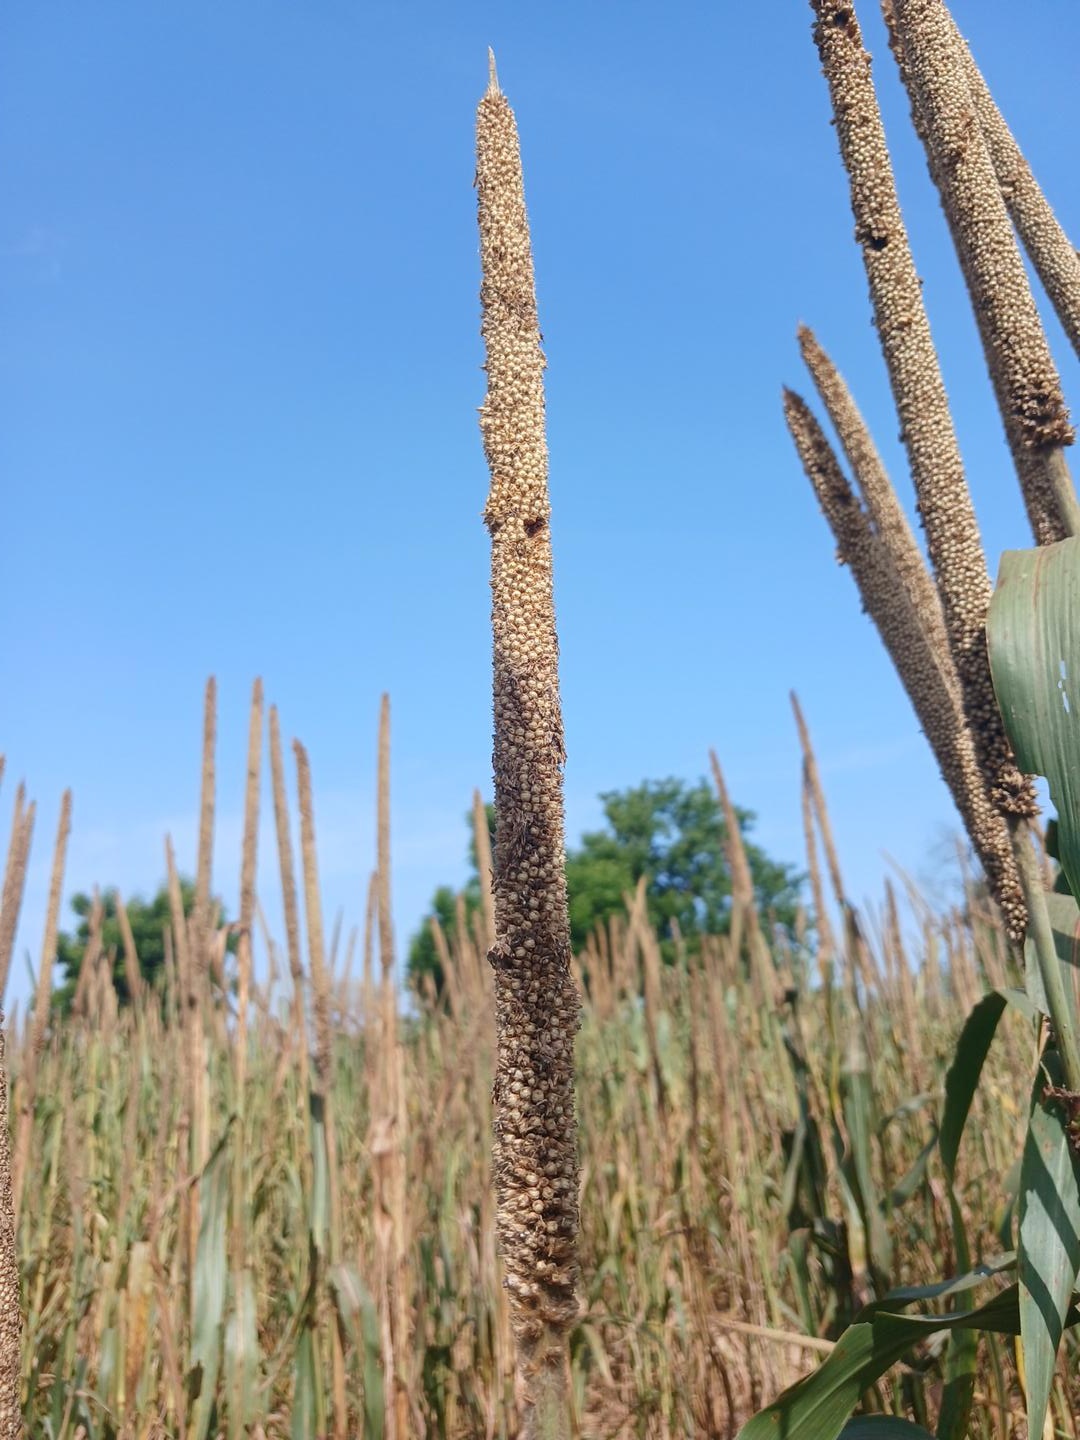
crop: pearl millet
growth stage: maturity
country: Senegal
